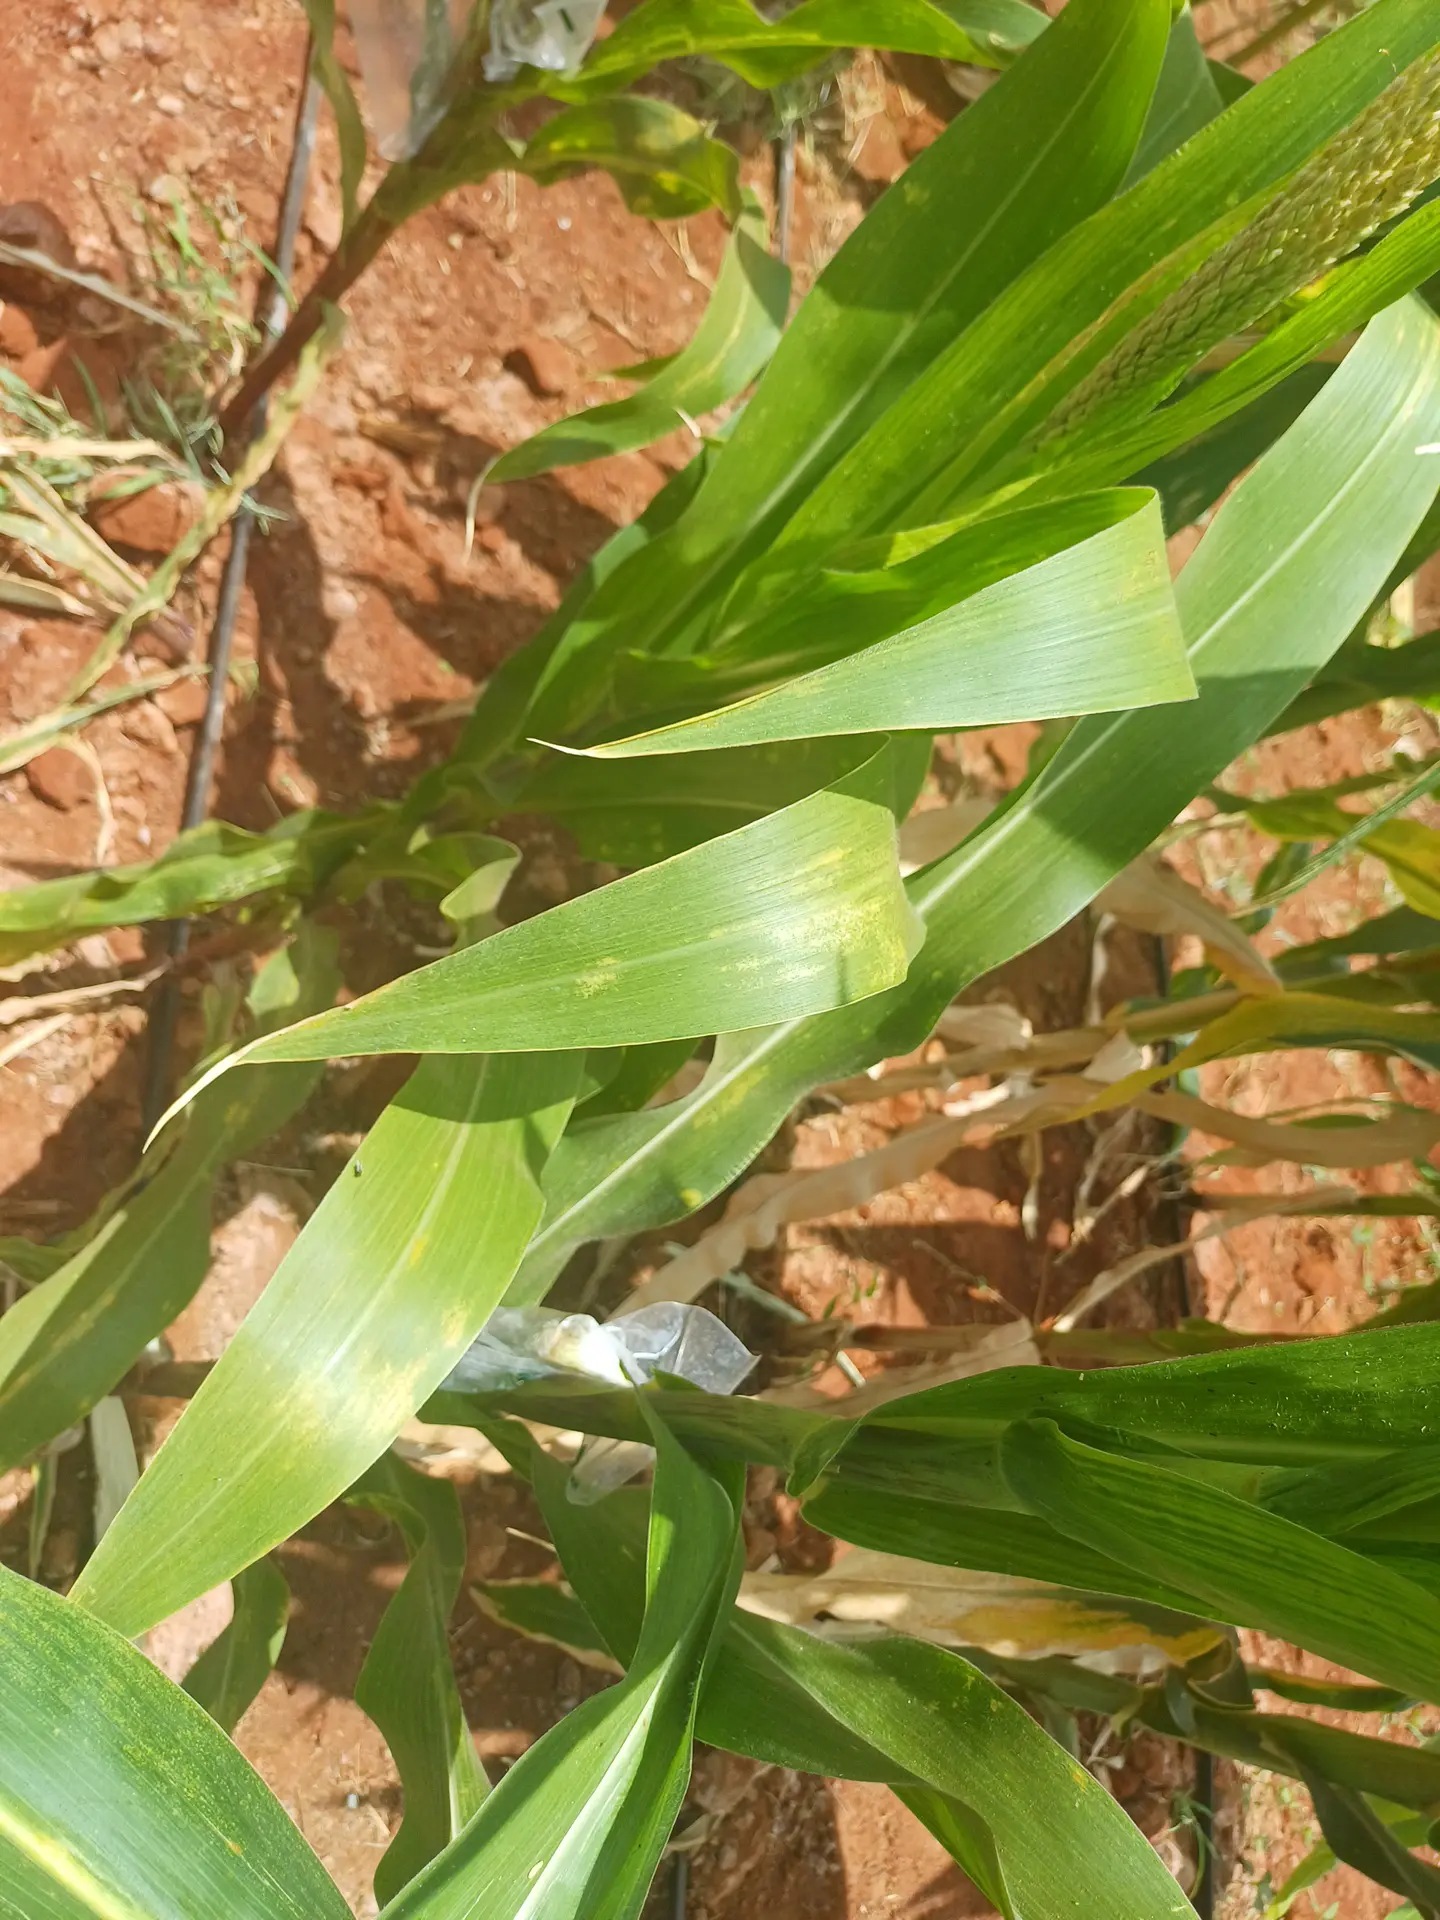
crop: maize
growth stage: flowering
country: Kenya
